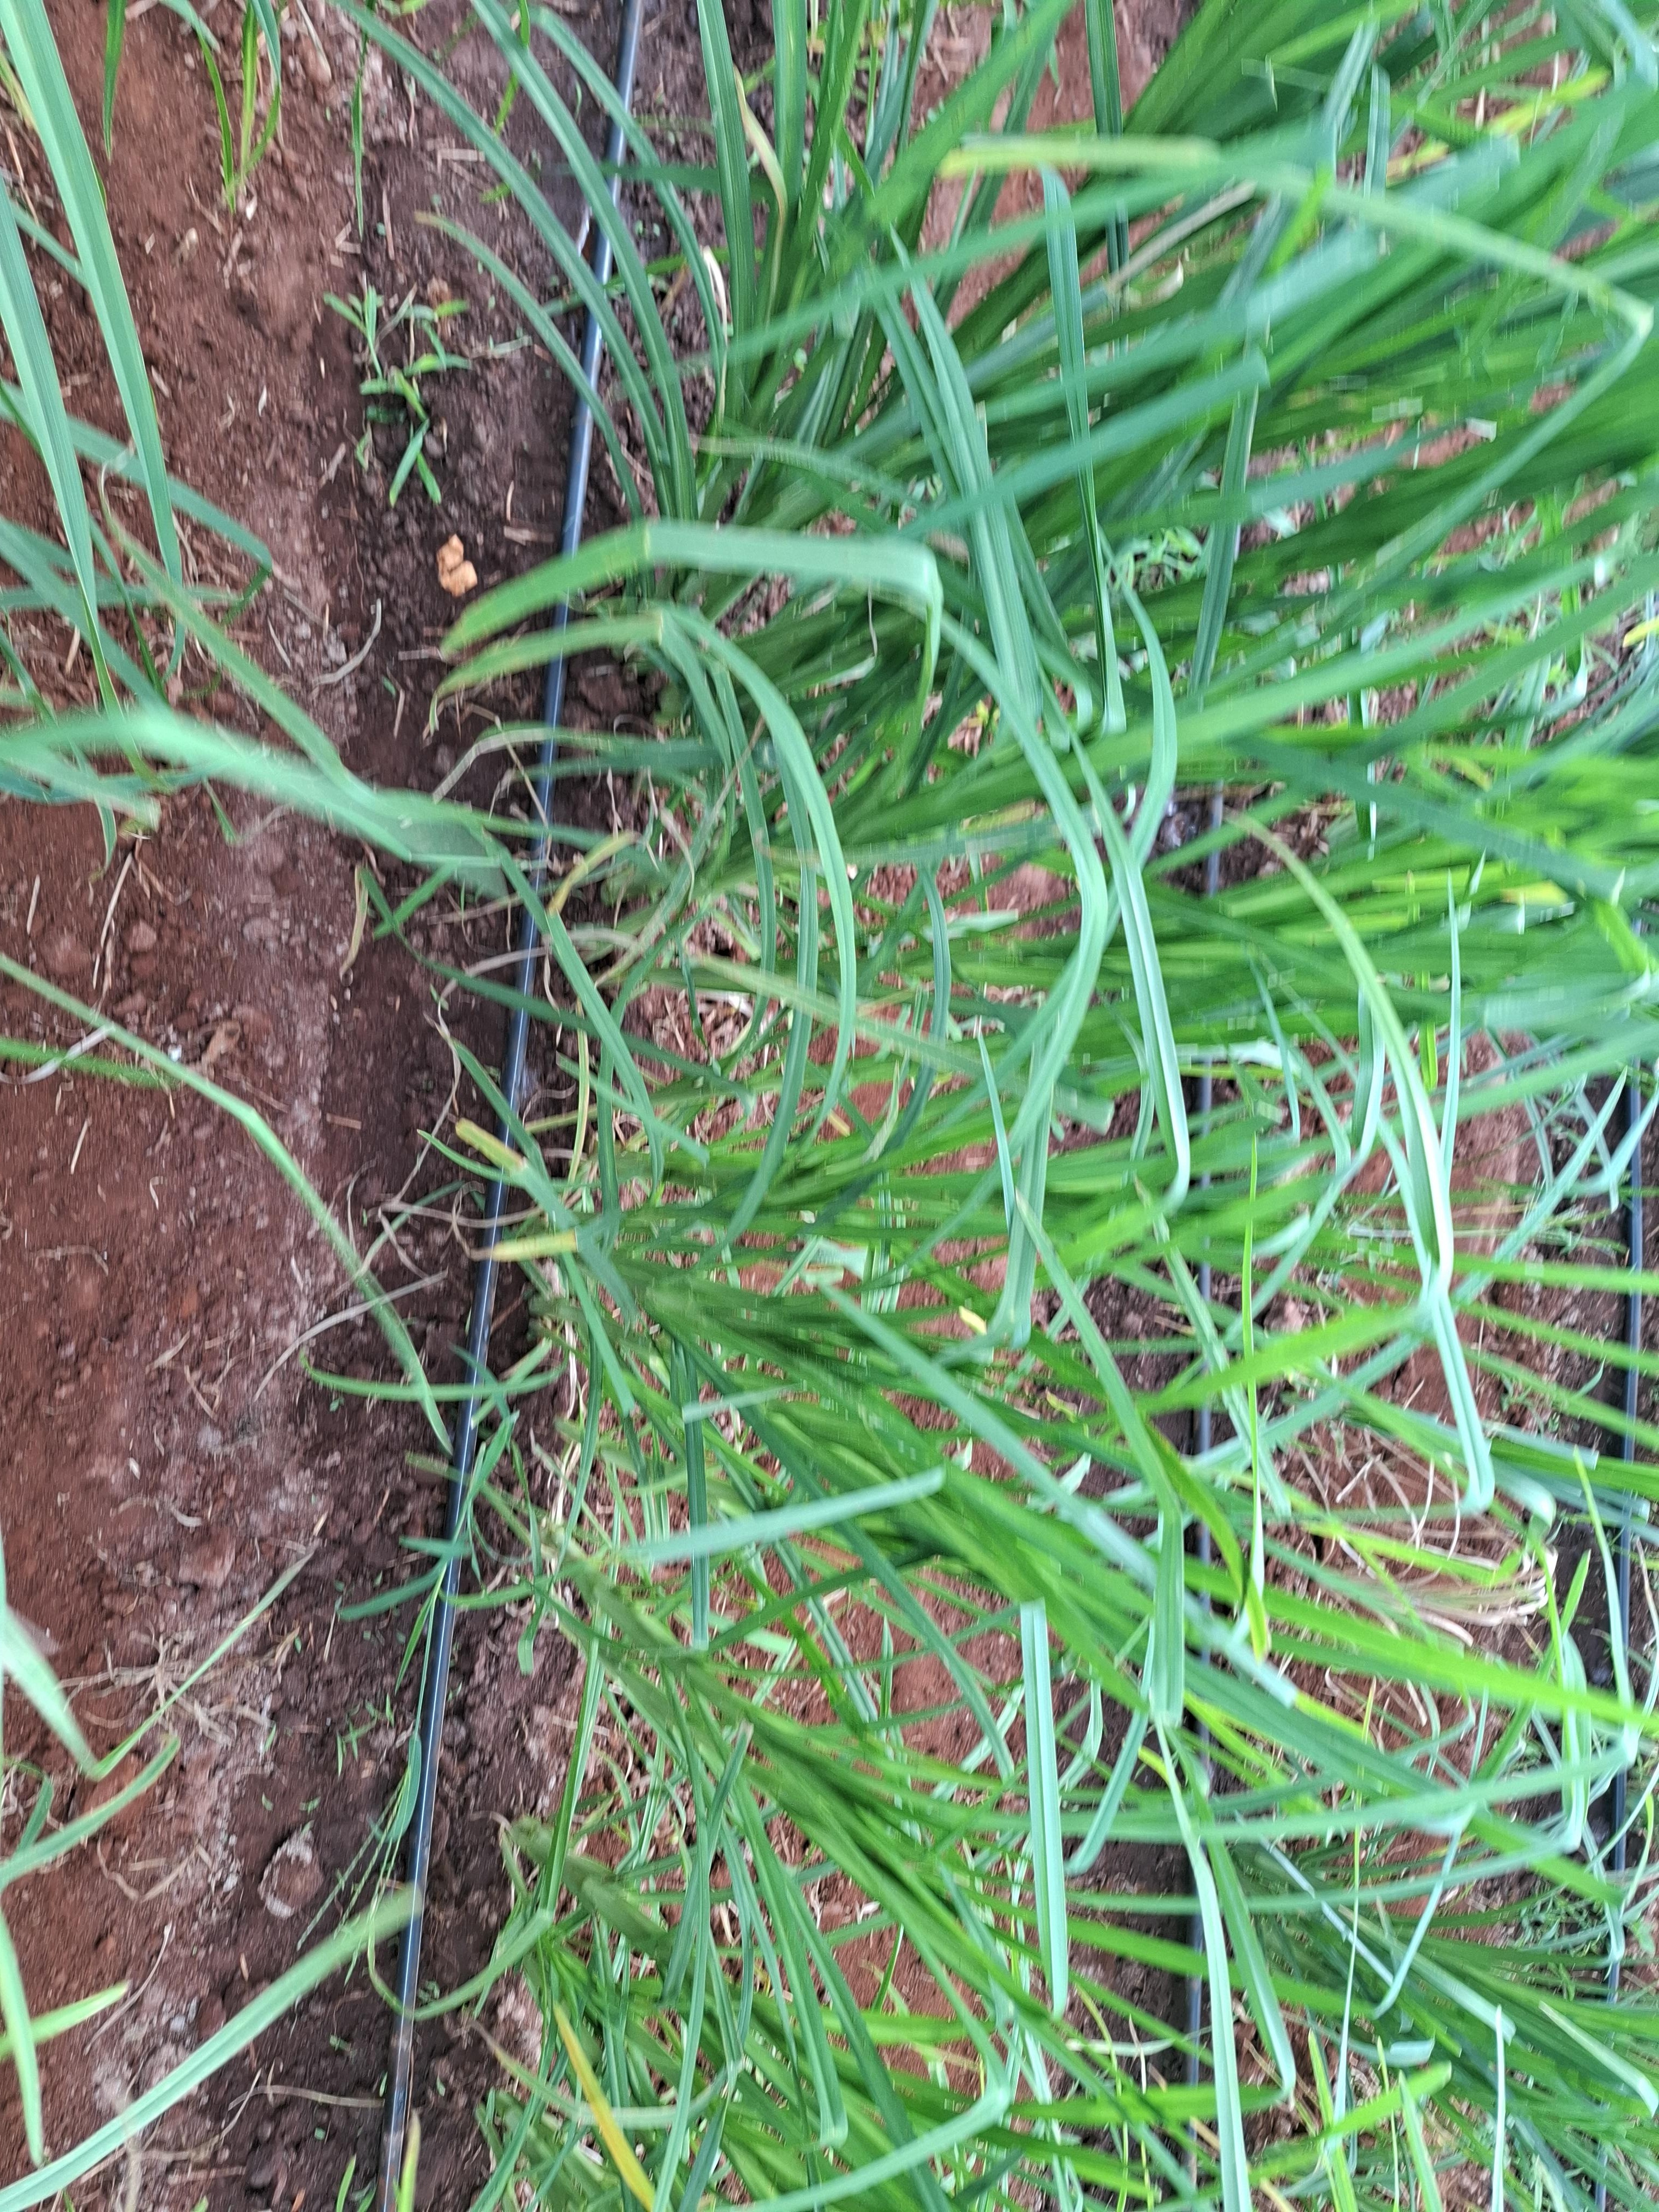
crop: finger millet
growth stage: vegetative
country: Kenya
